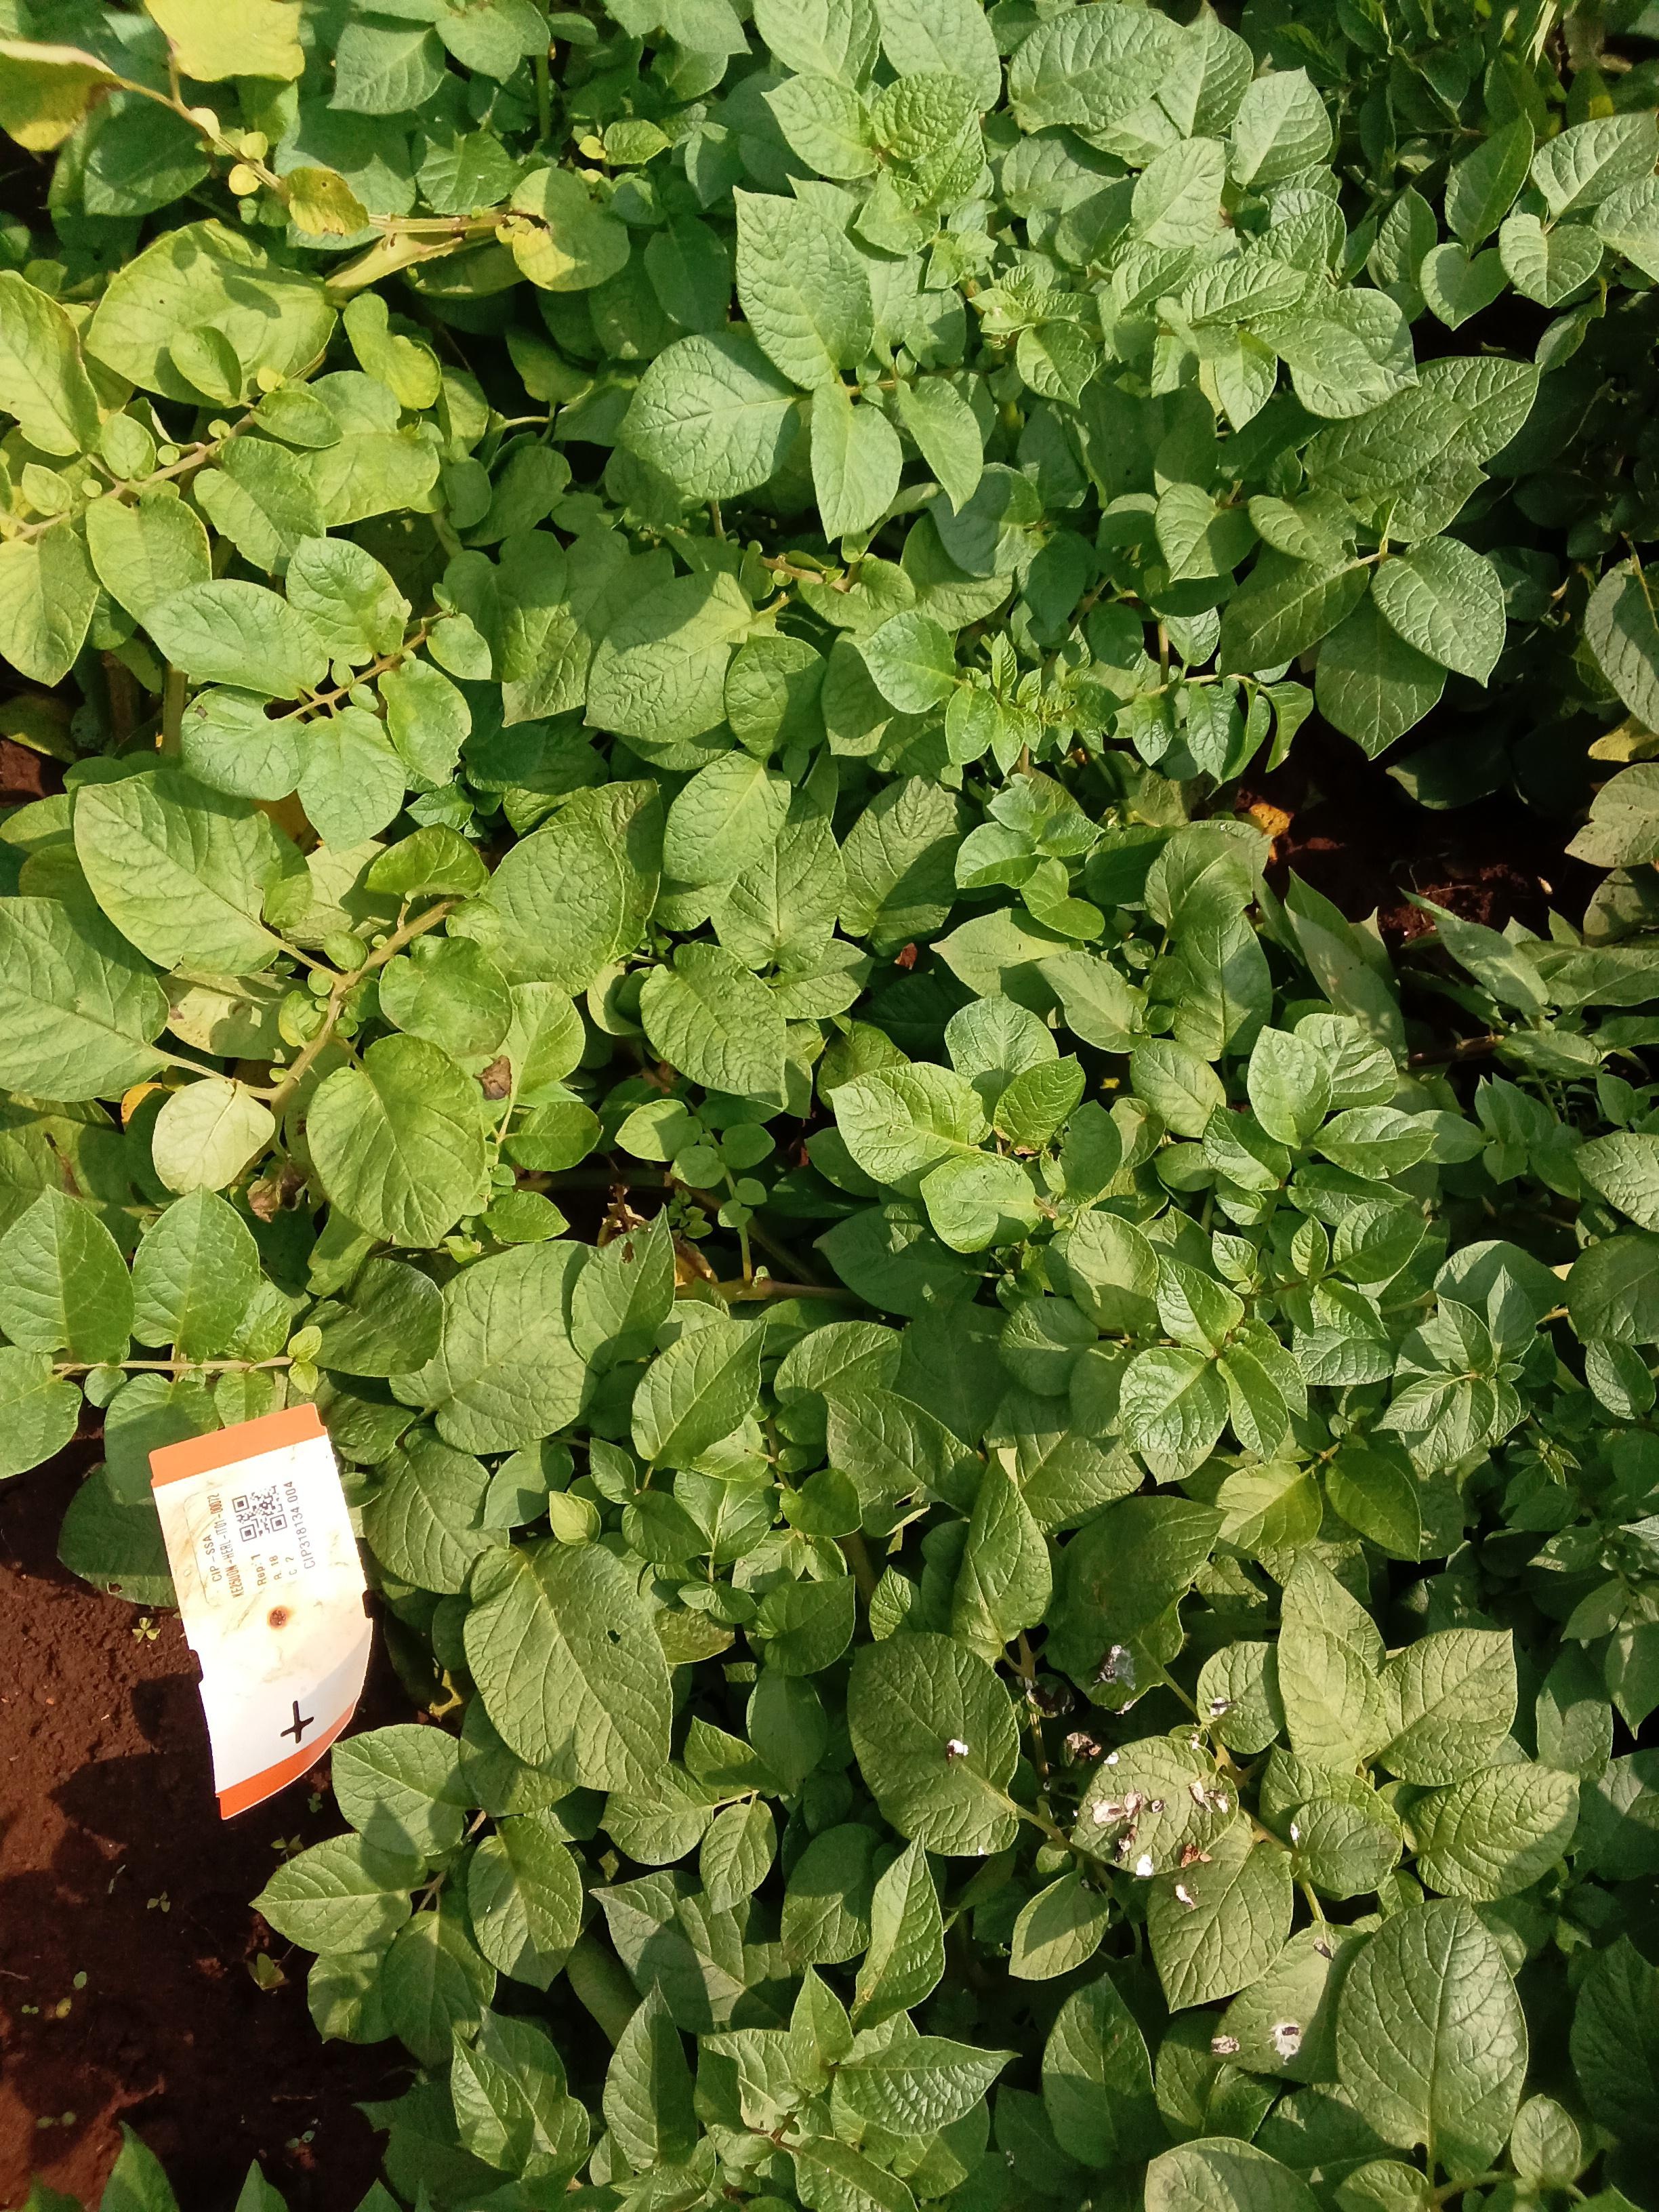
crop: potato
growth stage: flowering
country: Kenya
